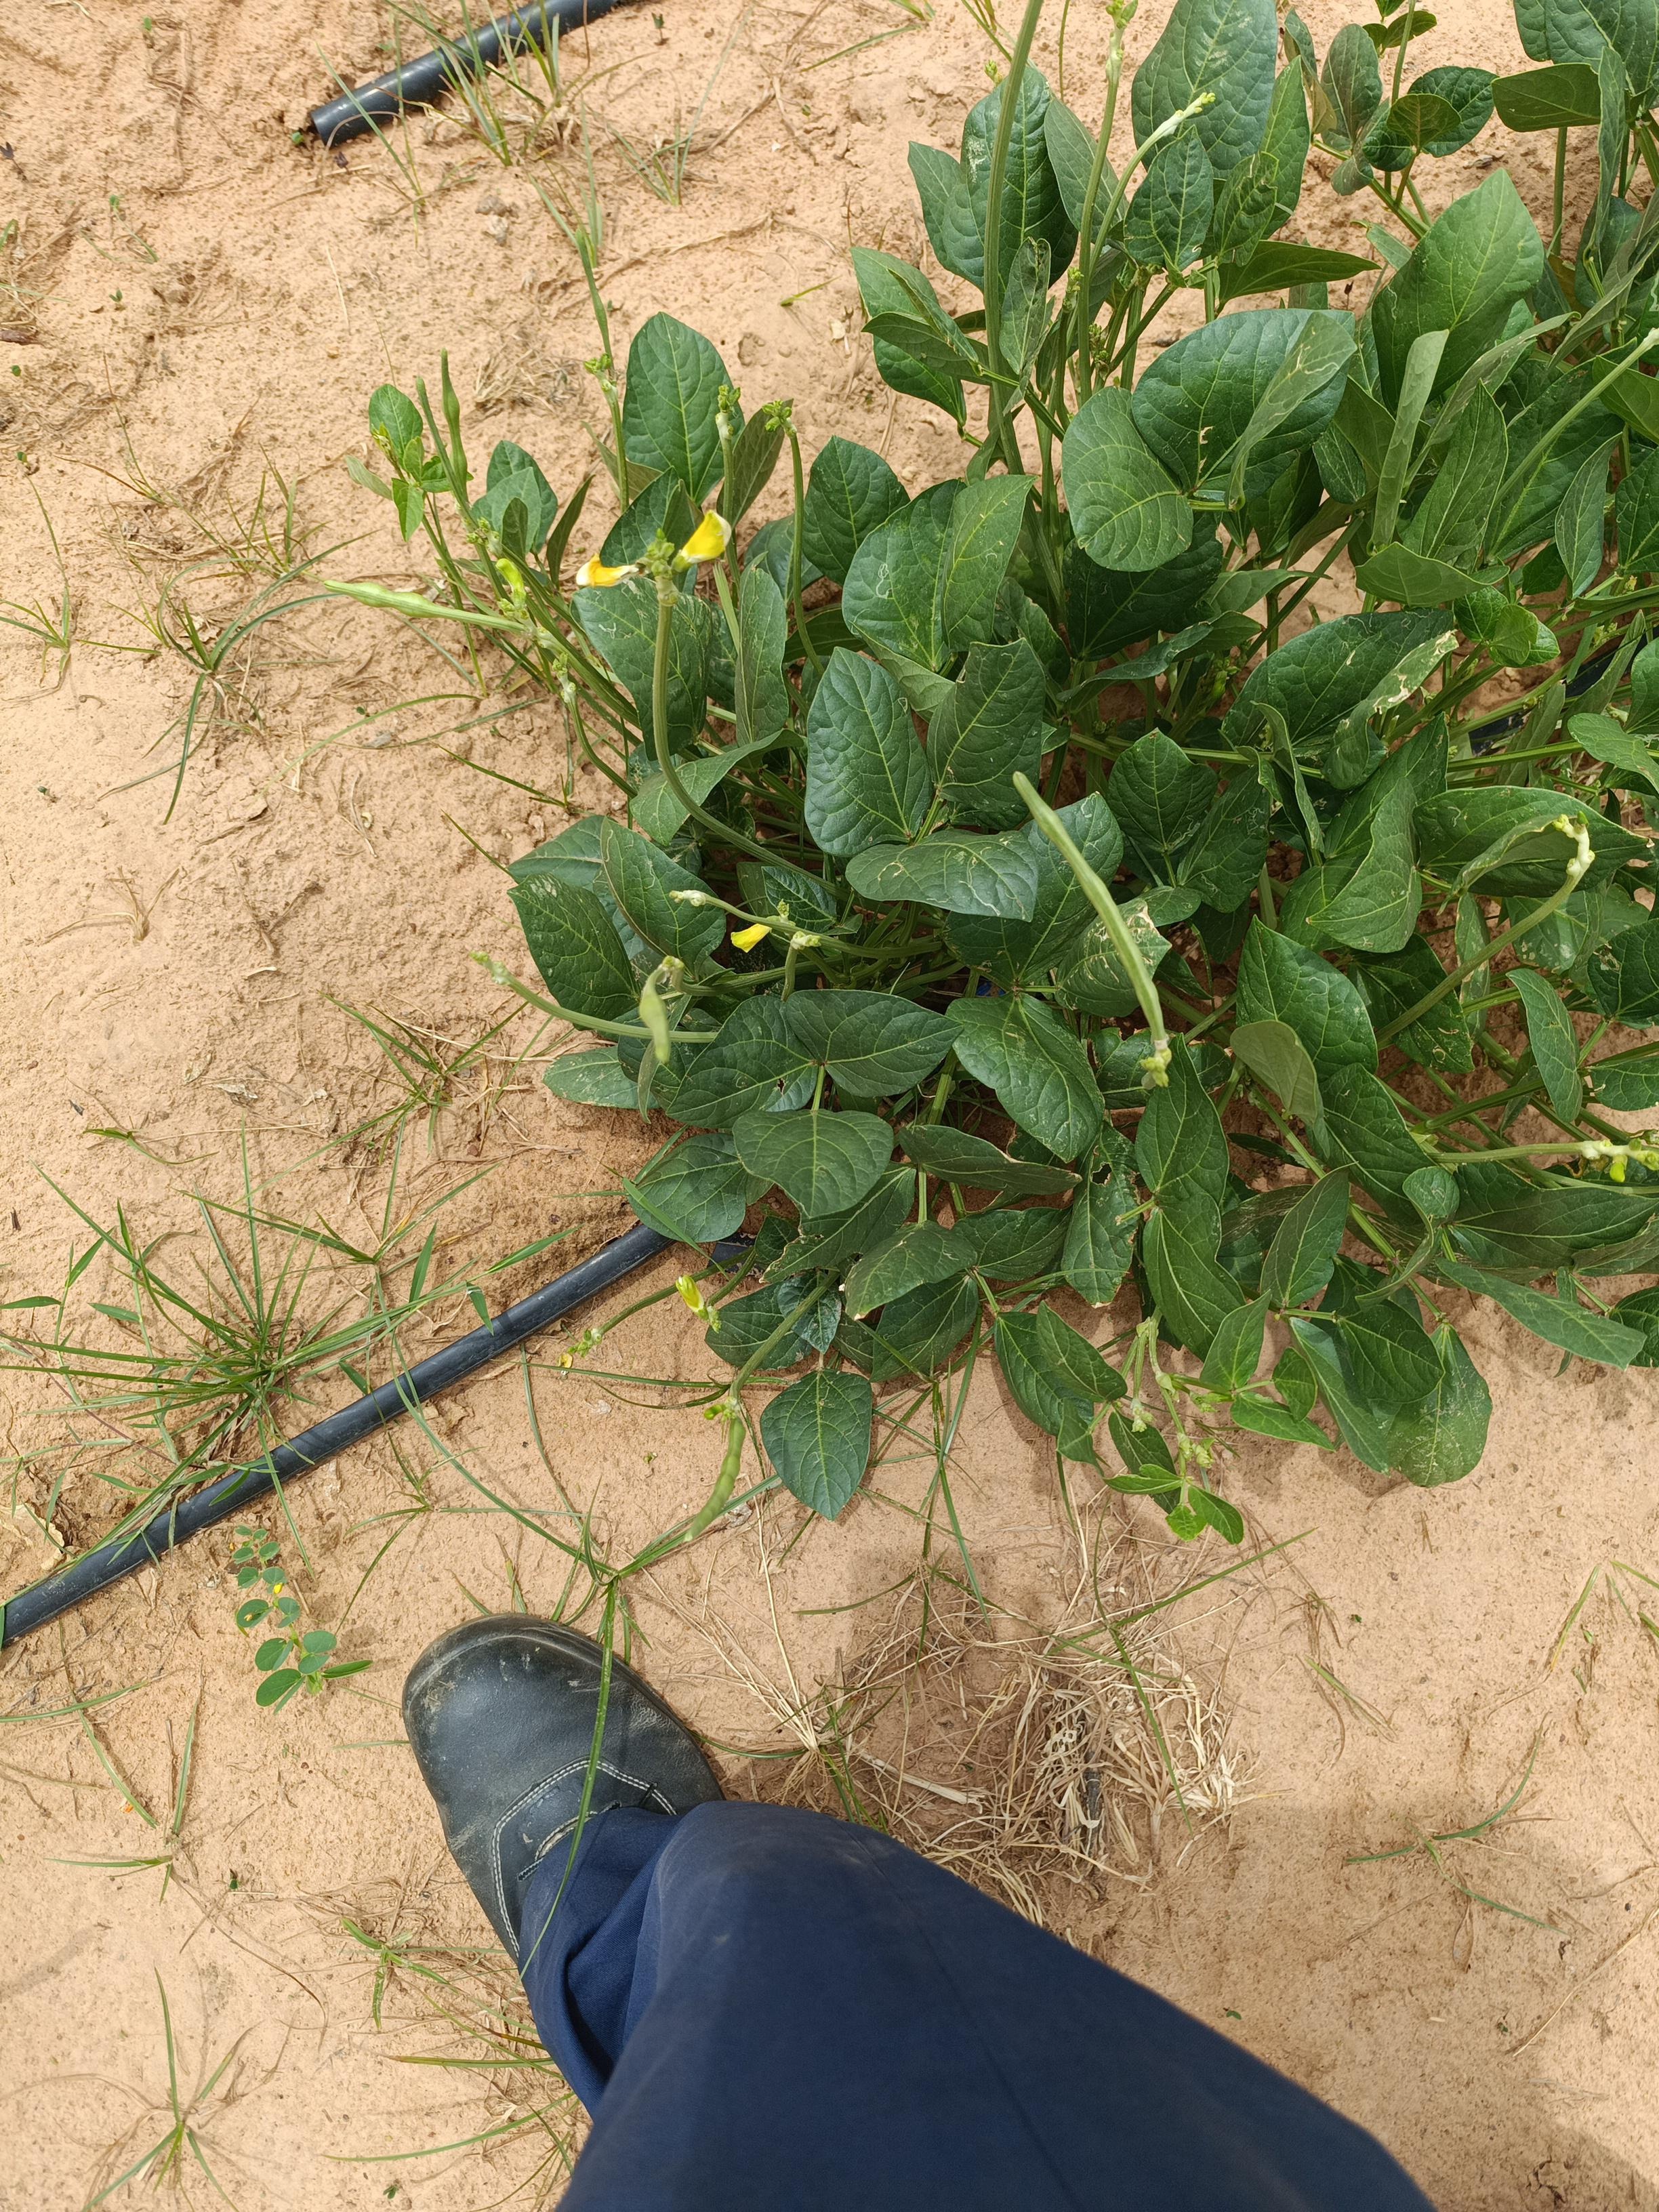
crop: cowpea
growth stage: flowering
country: Nigeria
